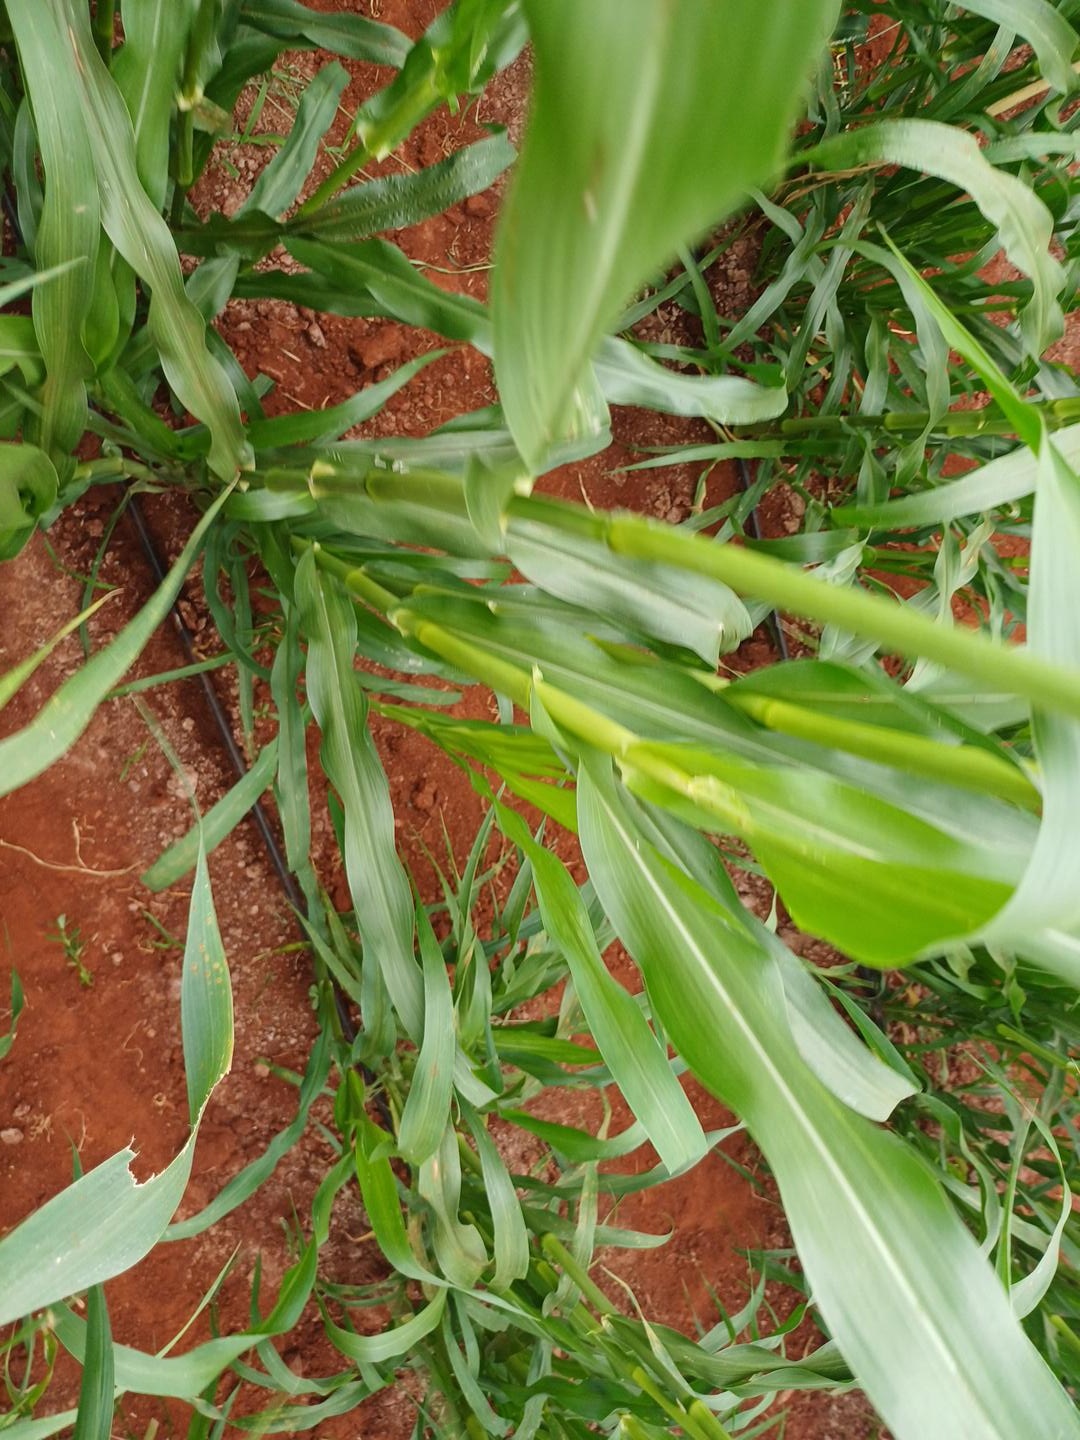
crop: pearl millet
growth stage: flowering
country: Kenya
